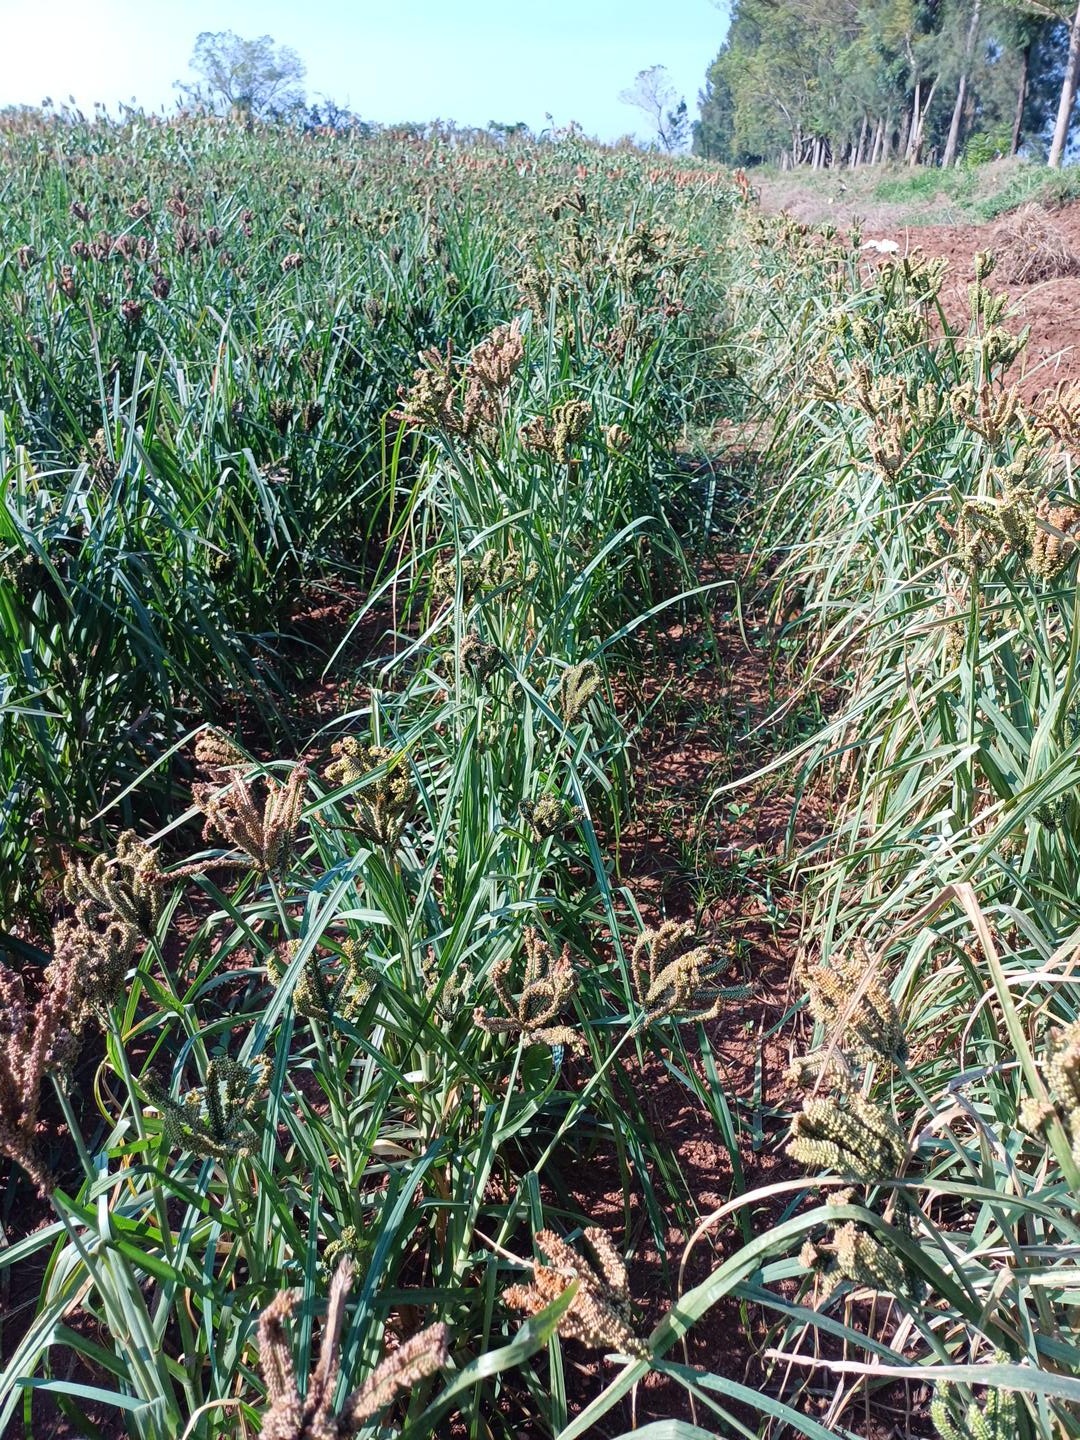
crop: finger millet
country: Kenya
